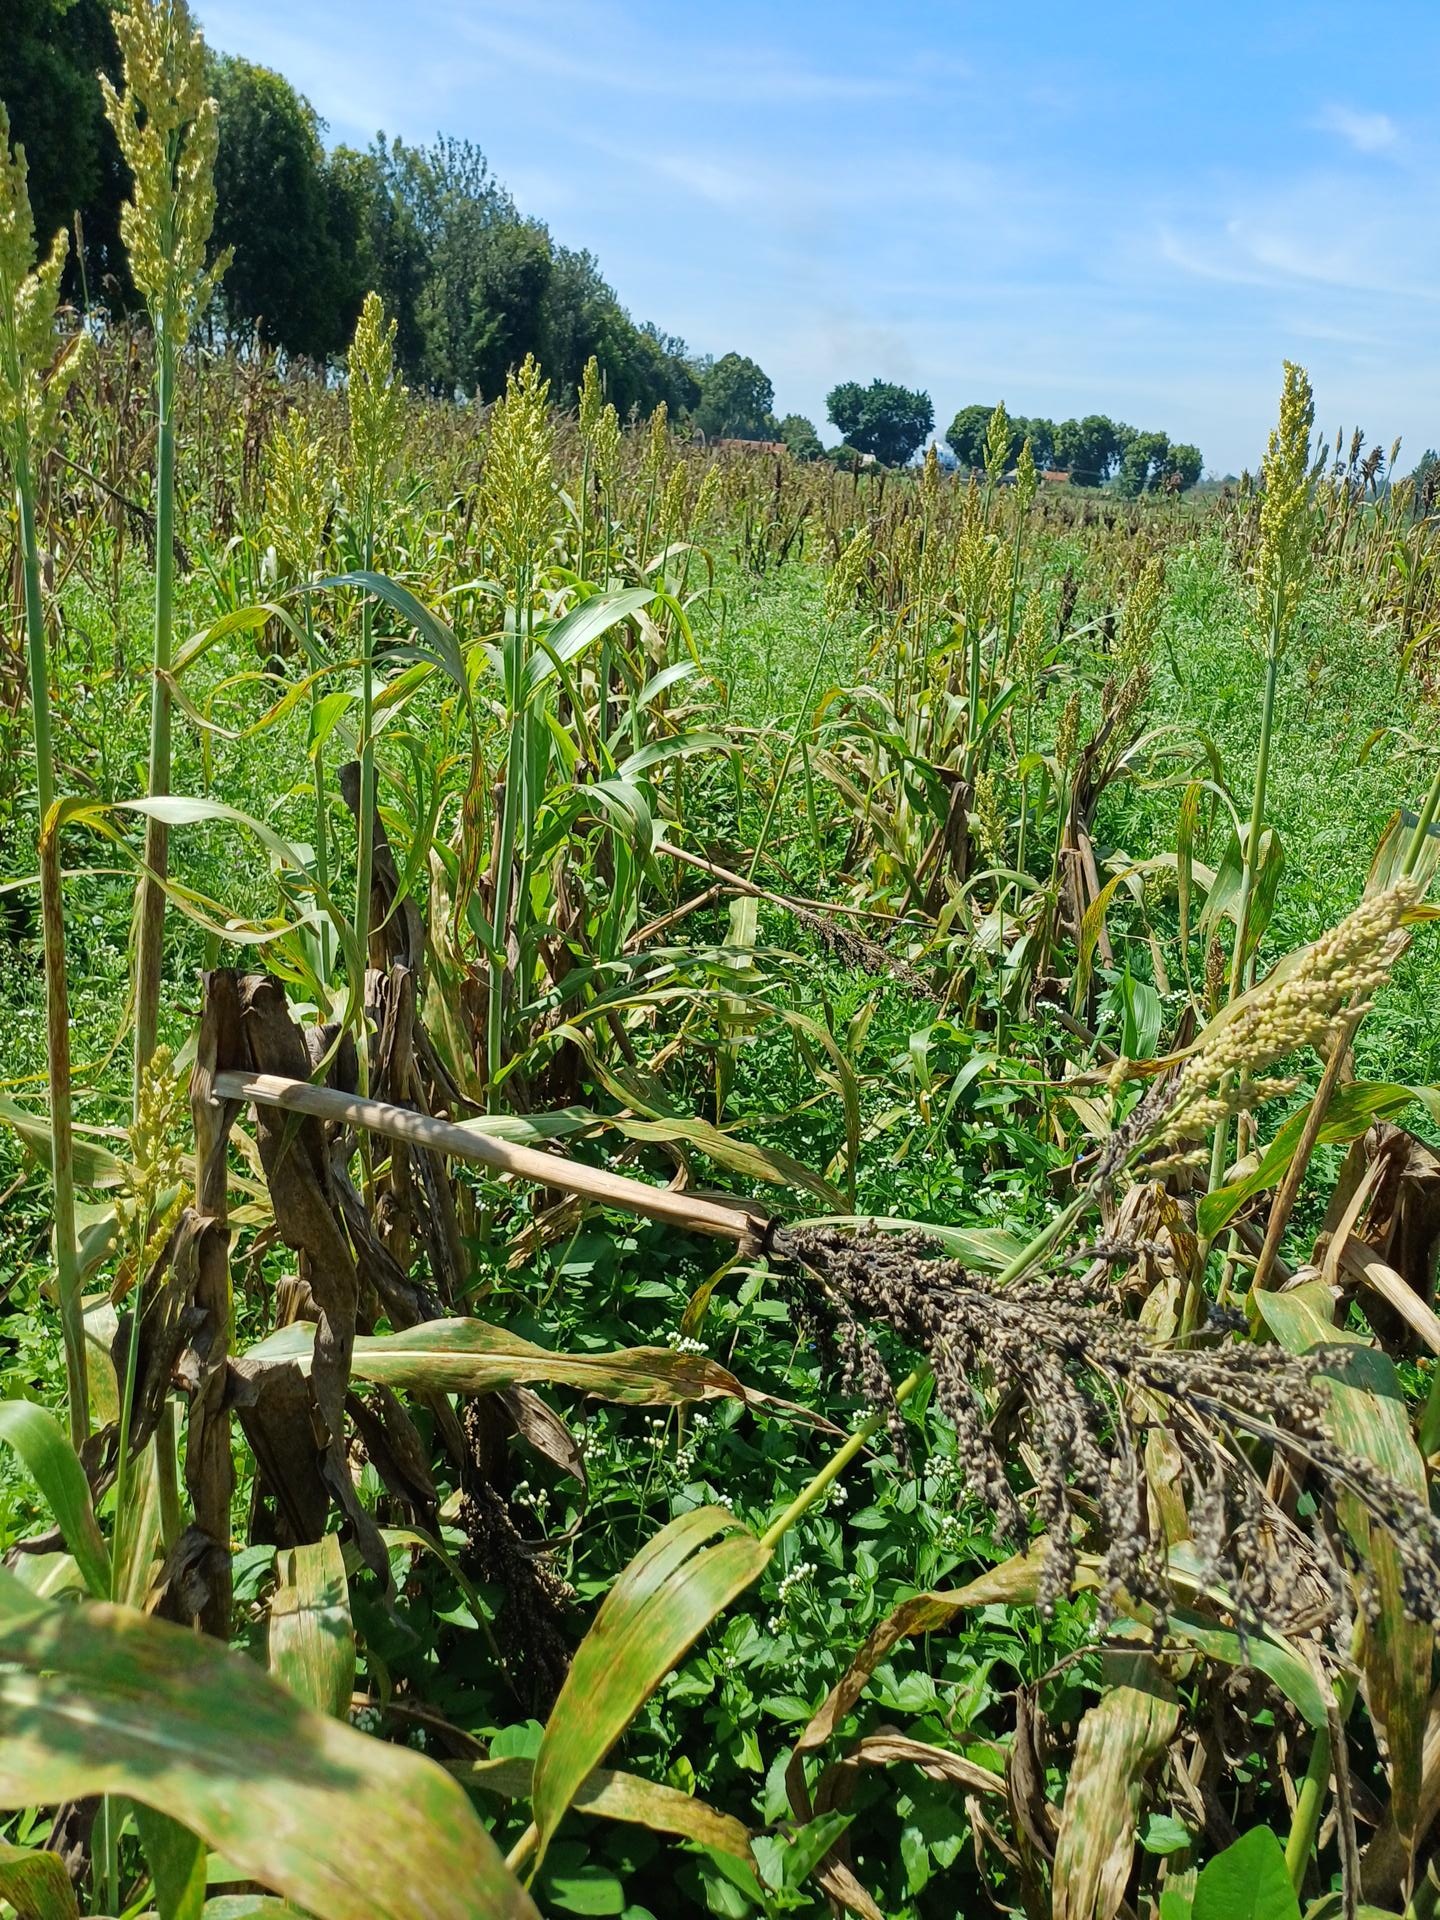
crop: sorghum
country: Kenya
